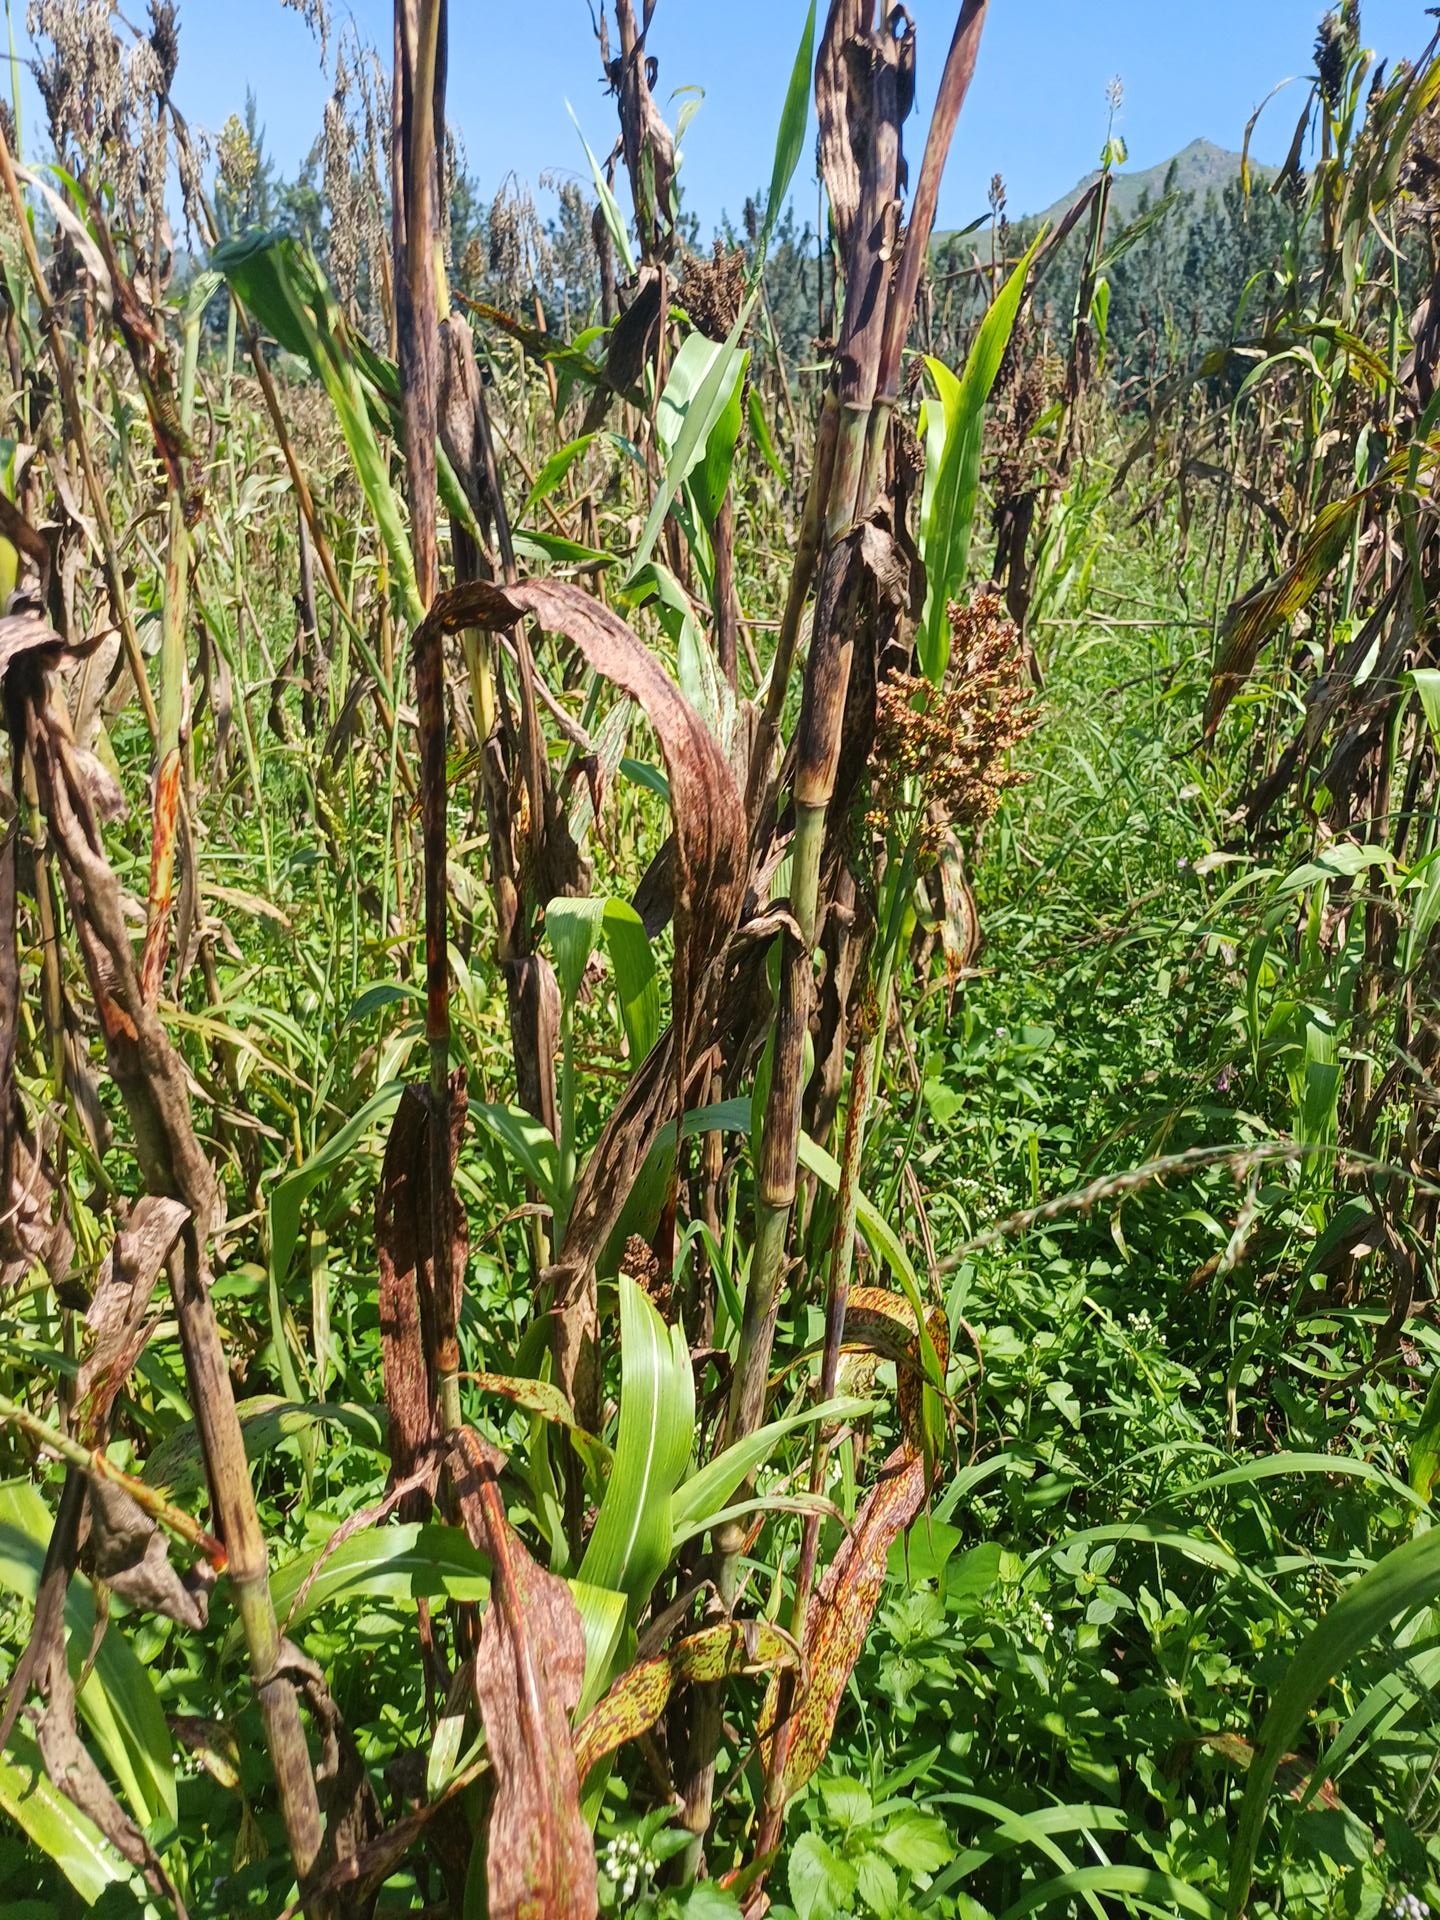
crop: sorghum
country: Kenya
